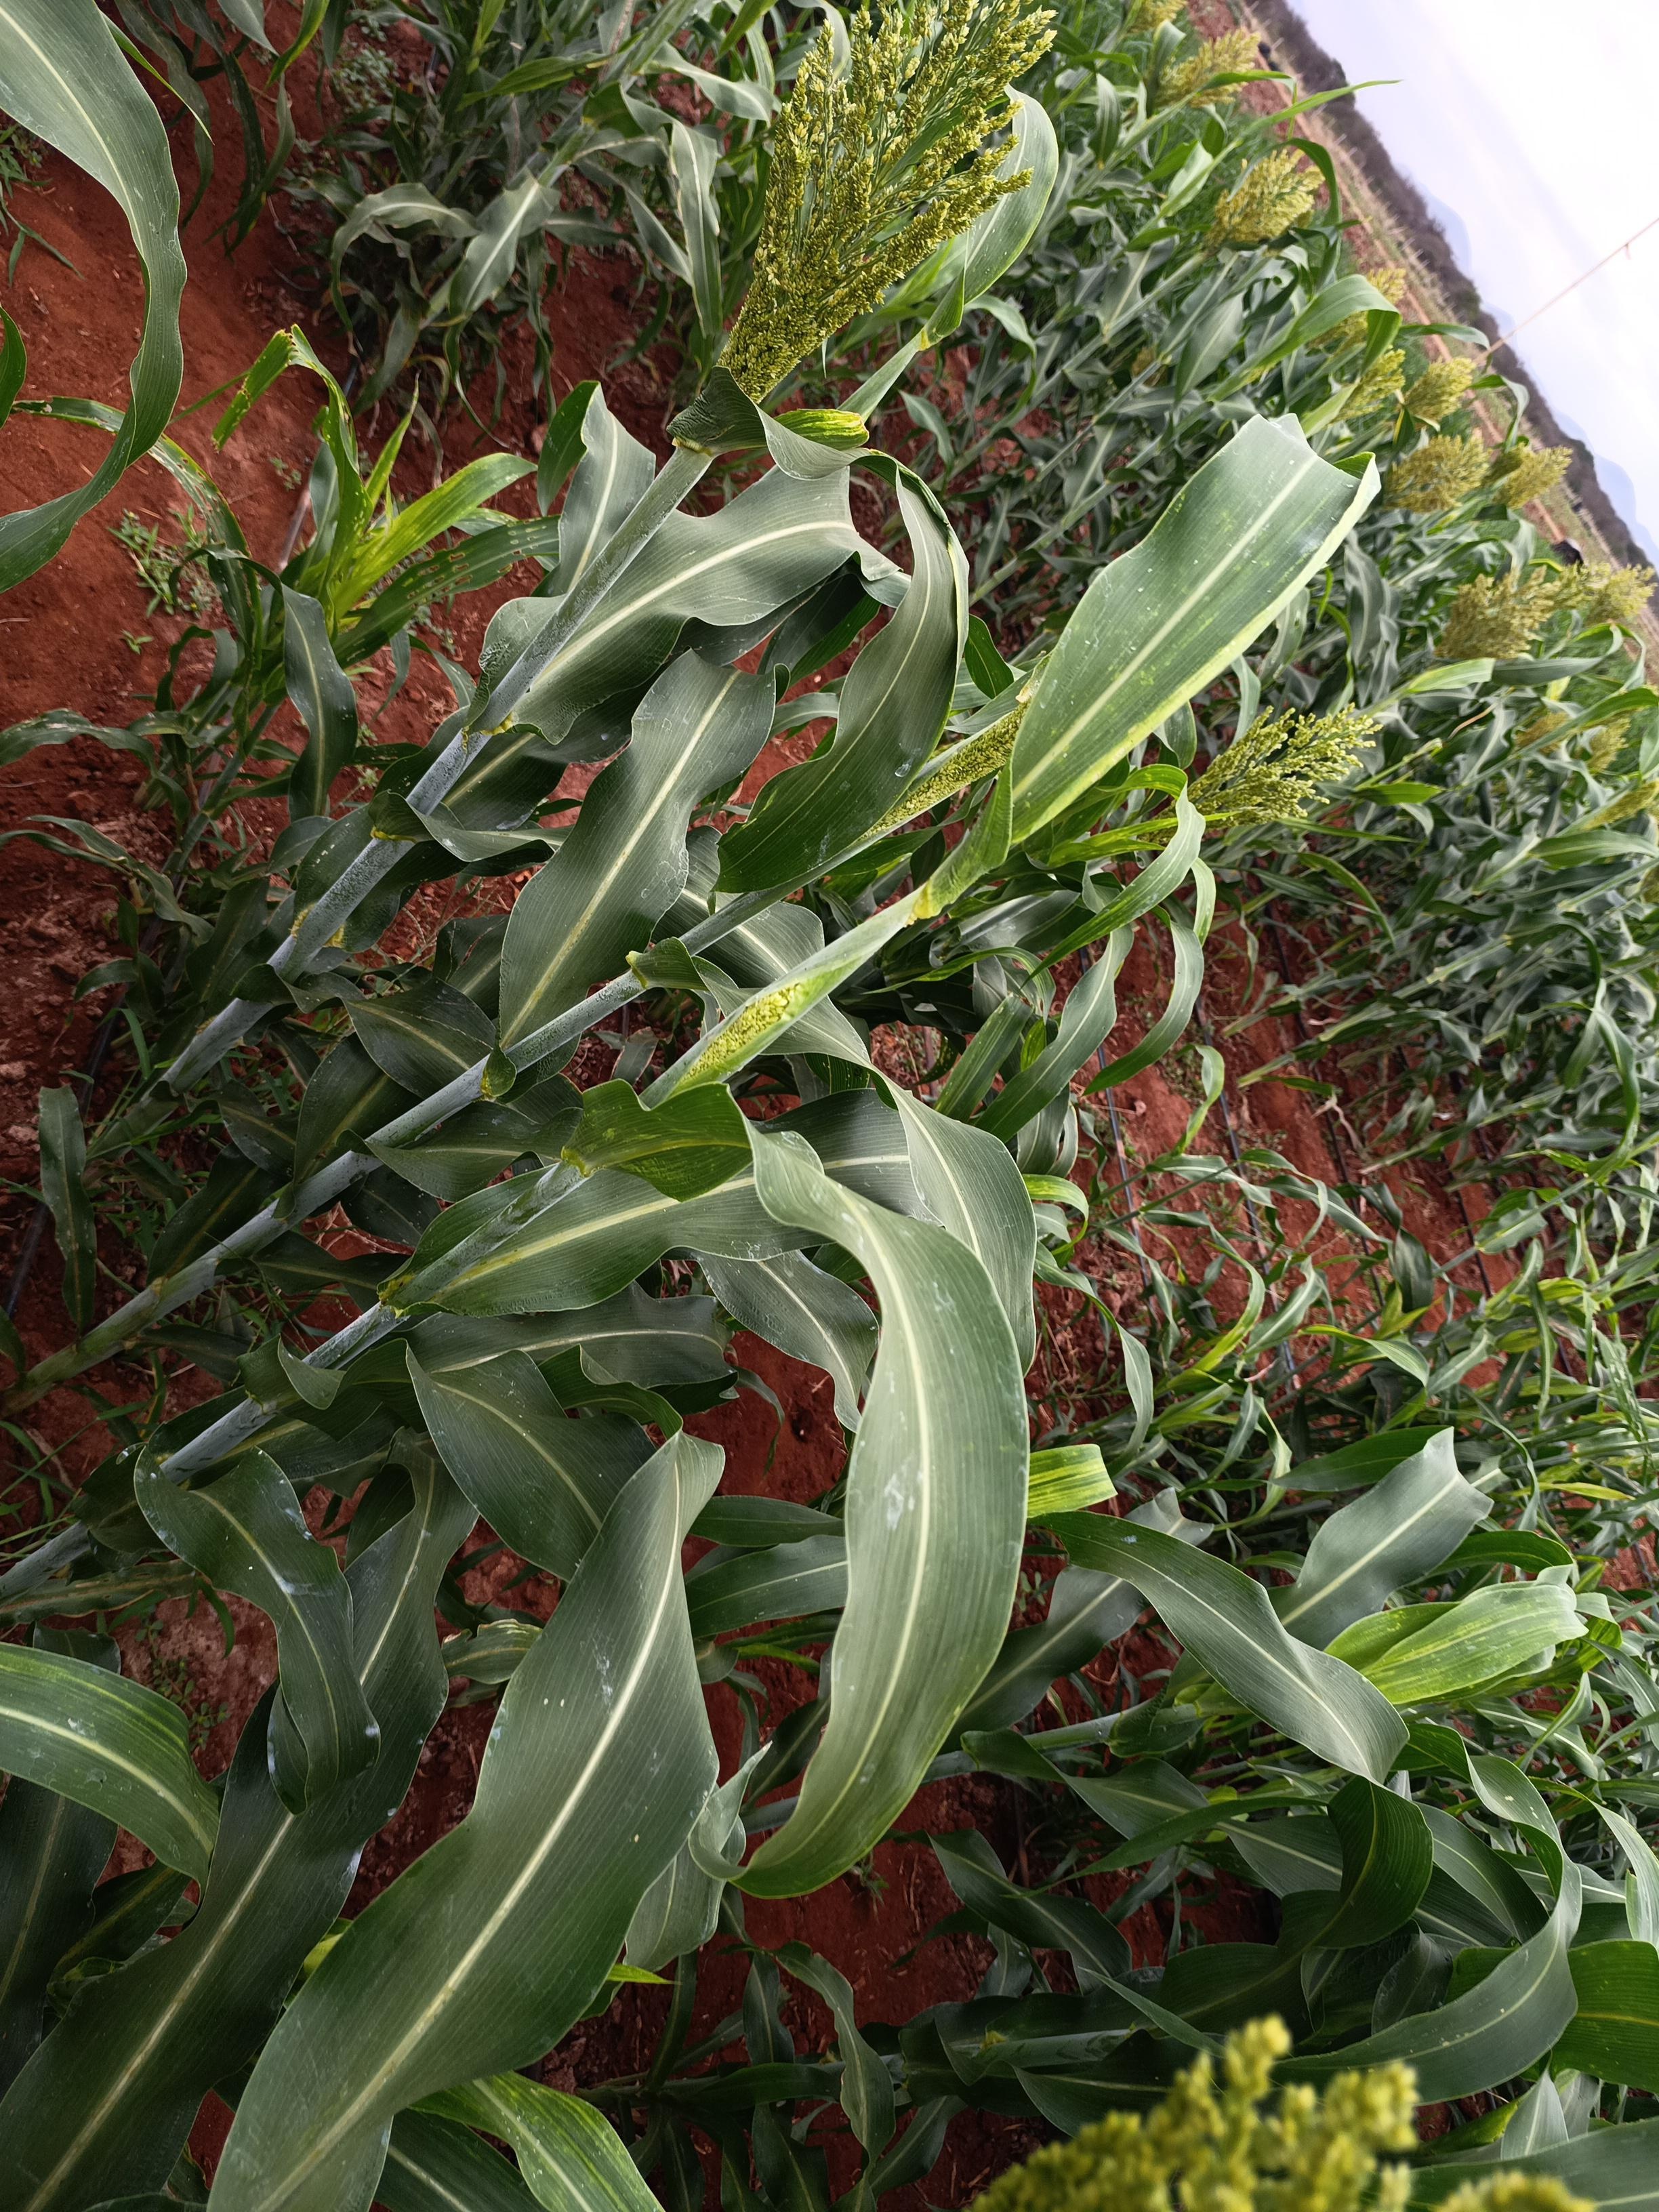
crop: sorghum
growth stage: flowering
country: Kenya
